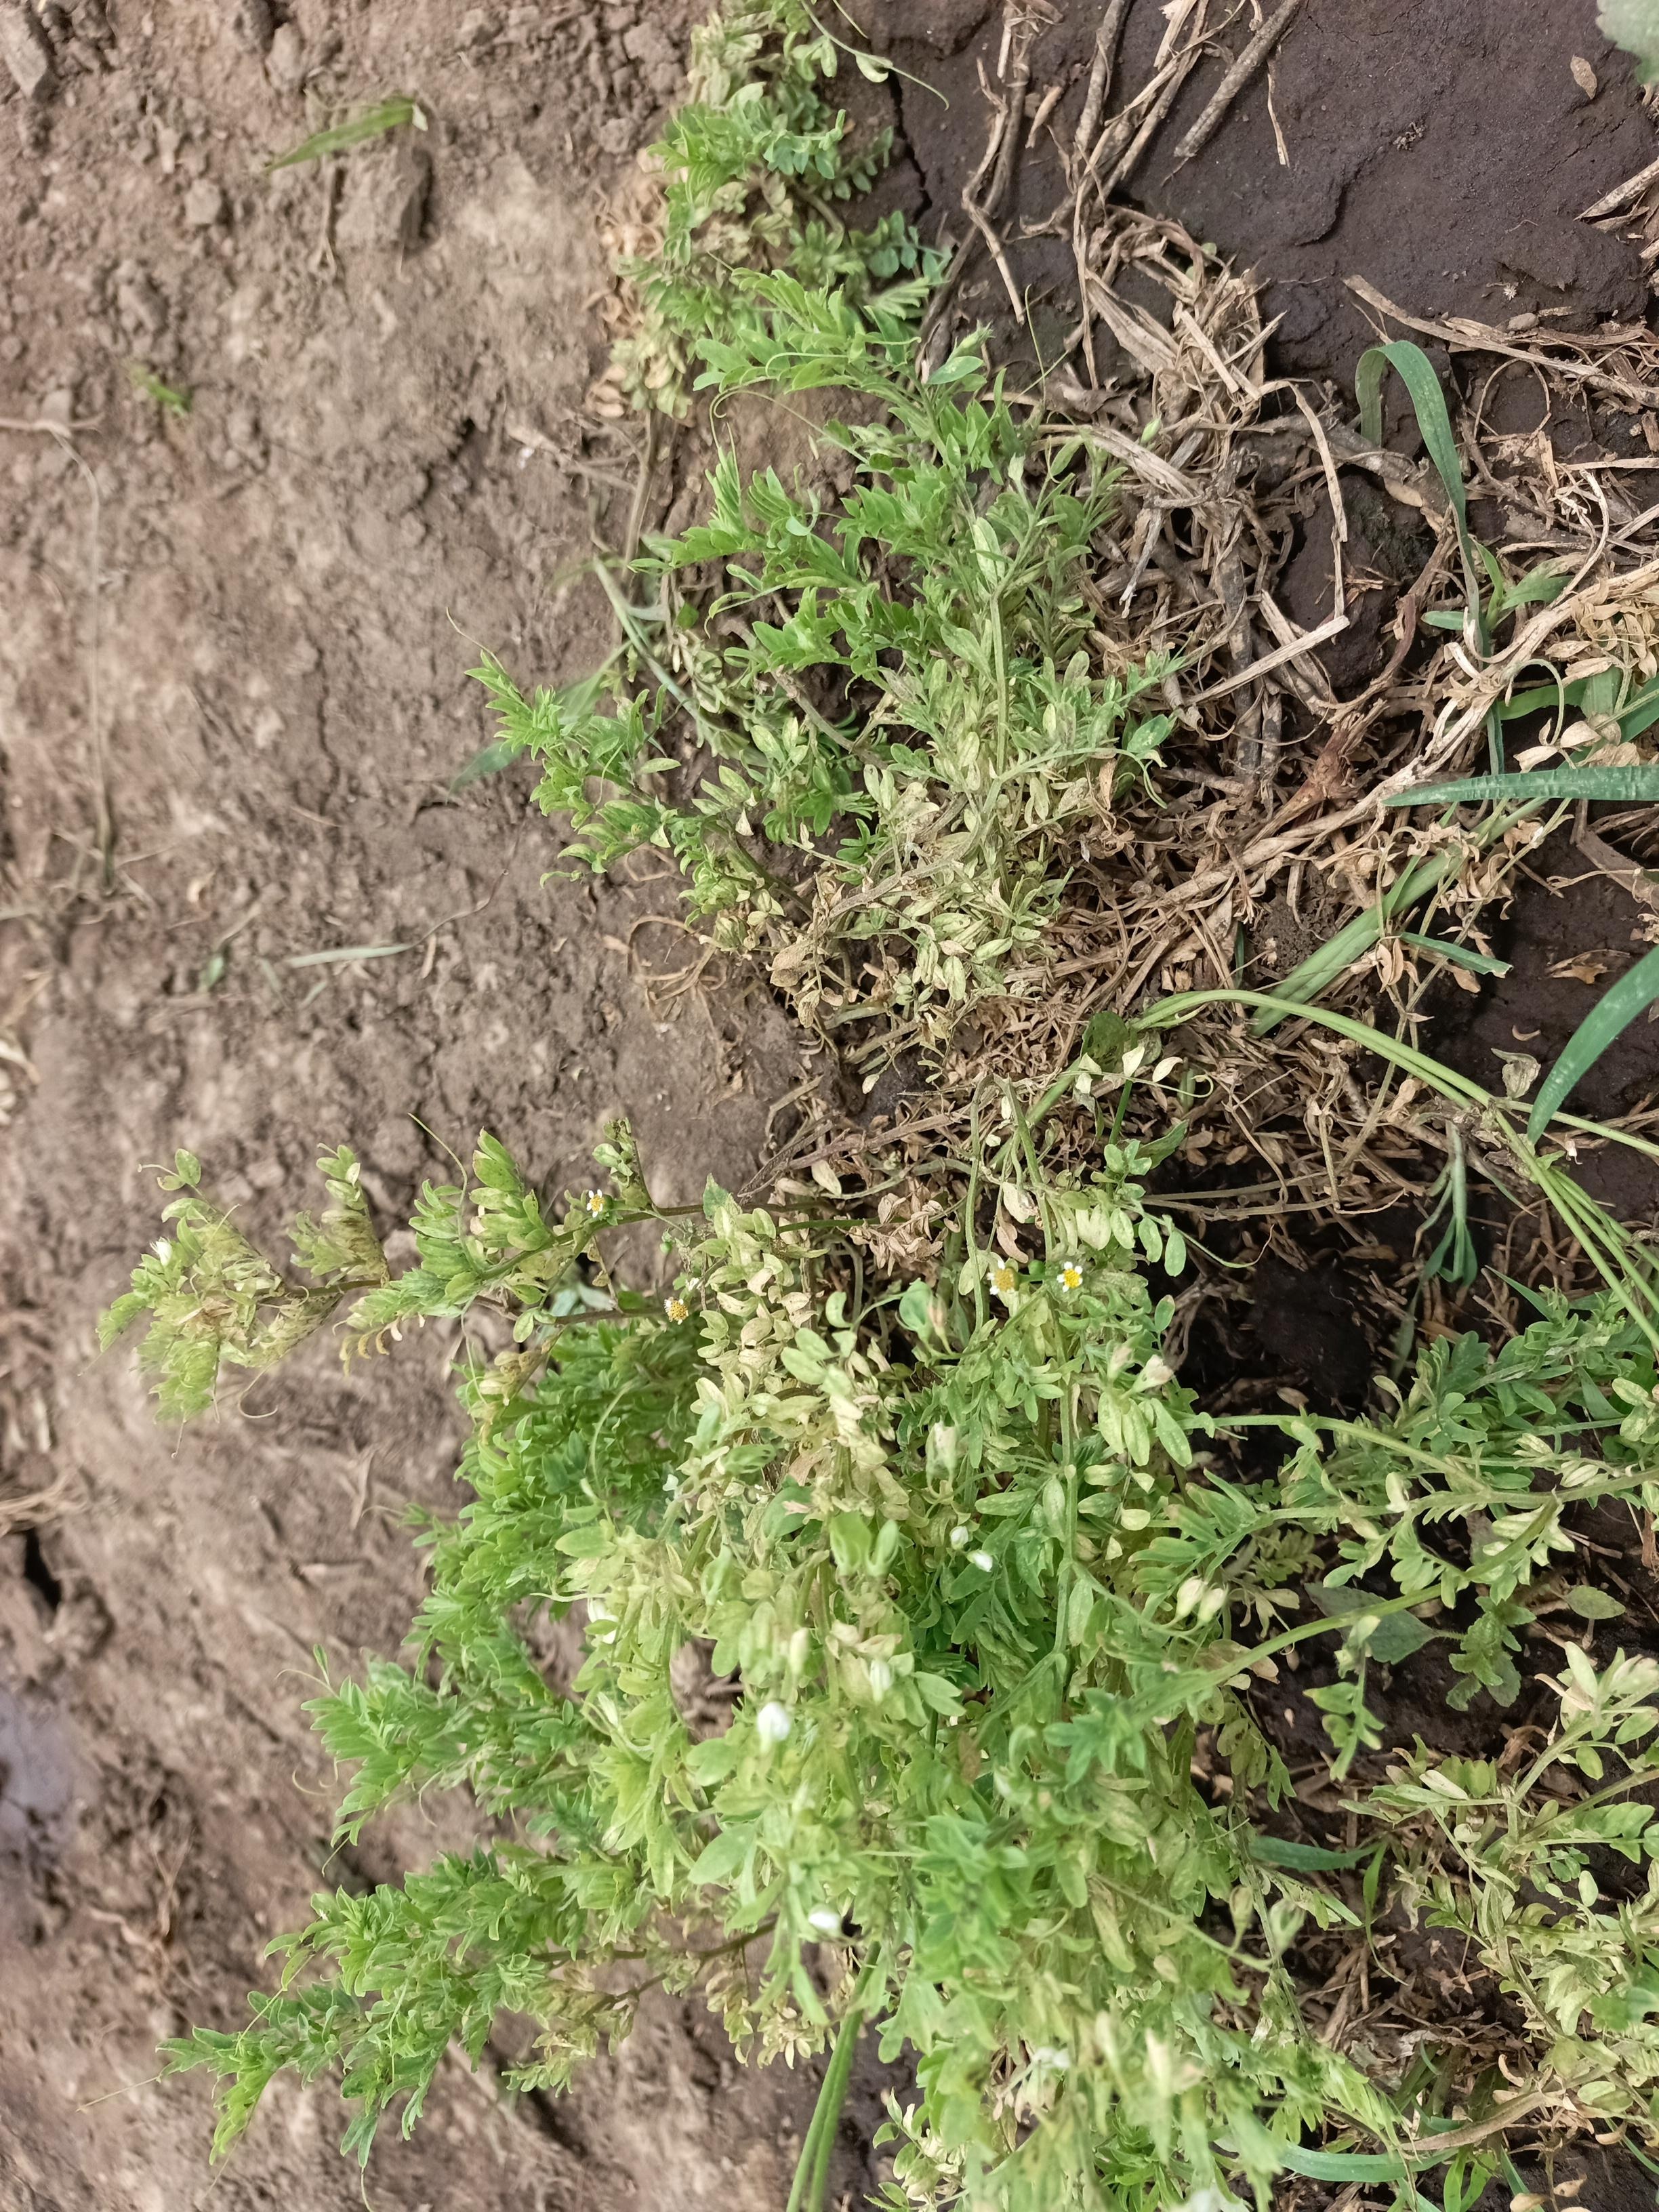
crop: lentil
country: Tanzania
